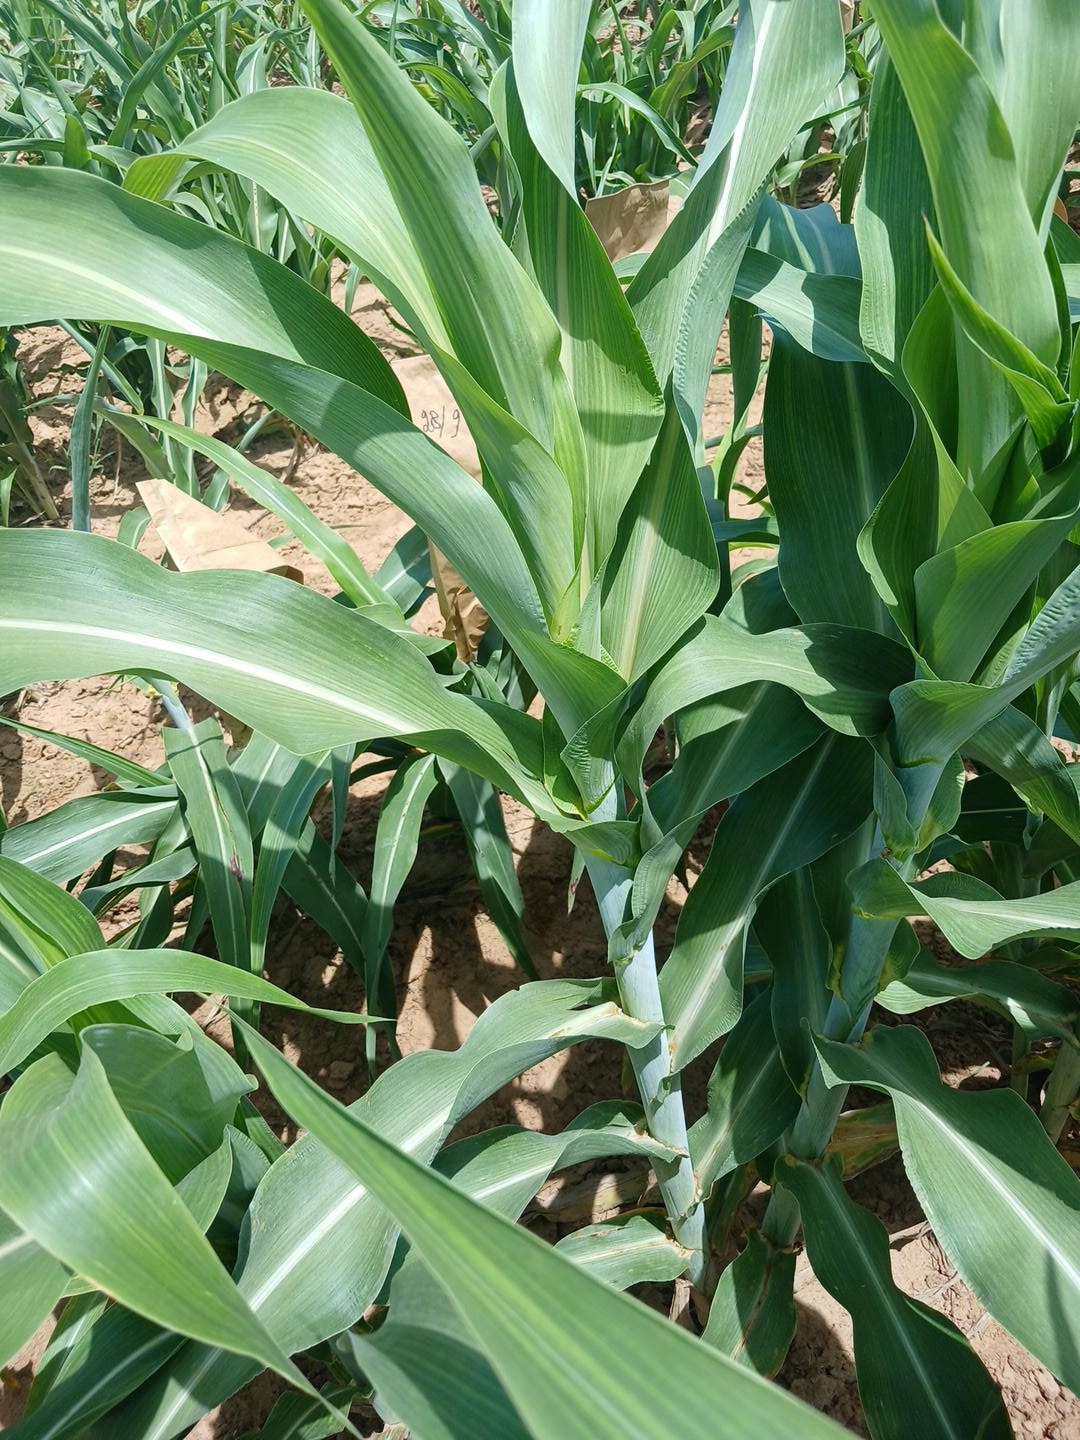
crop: sorghum
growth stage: vegetative
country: Senegal
